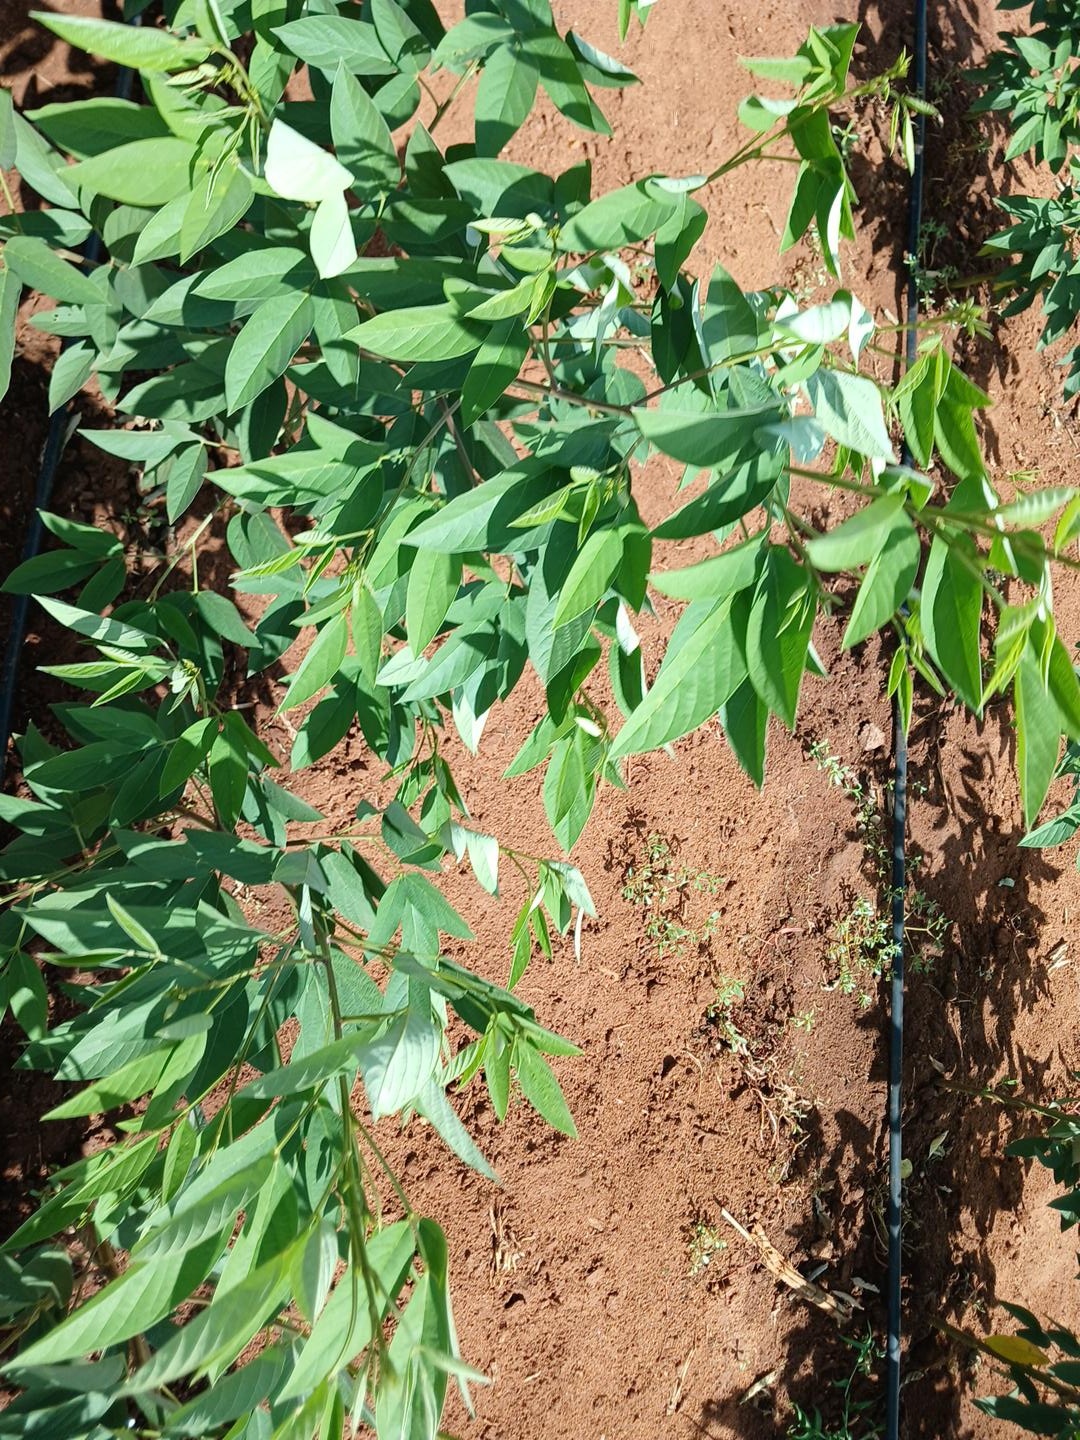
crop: pigeonpea
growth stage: flowering
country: Kenya
